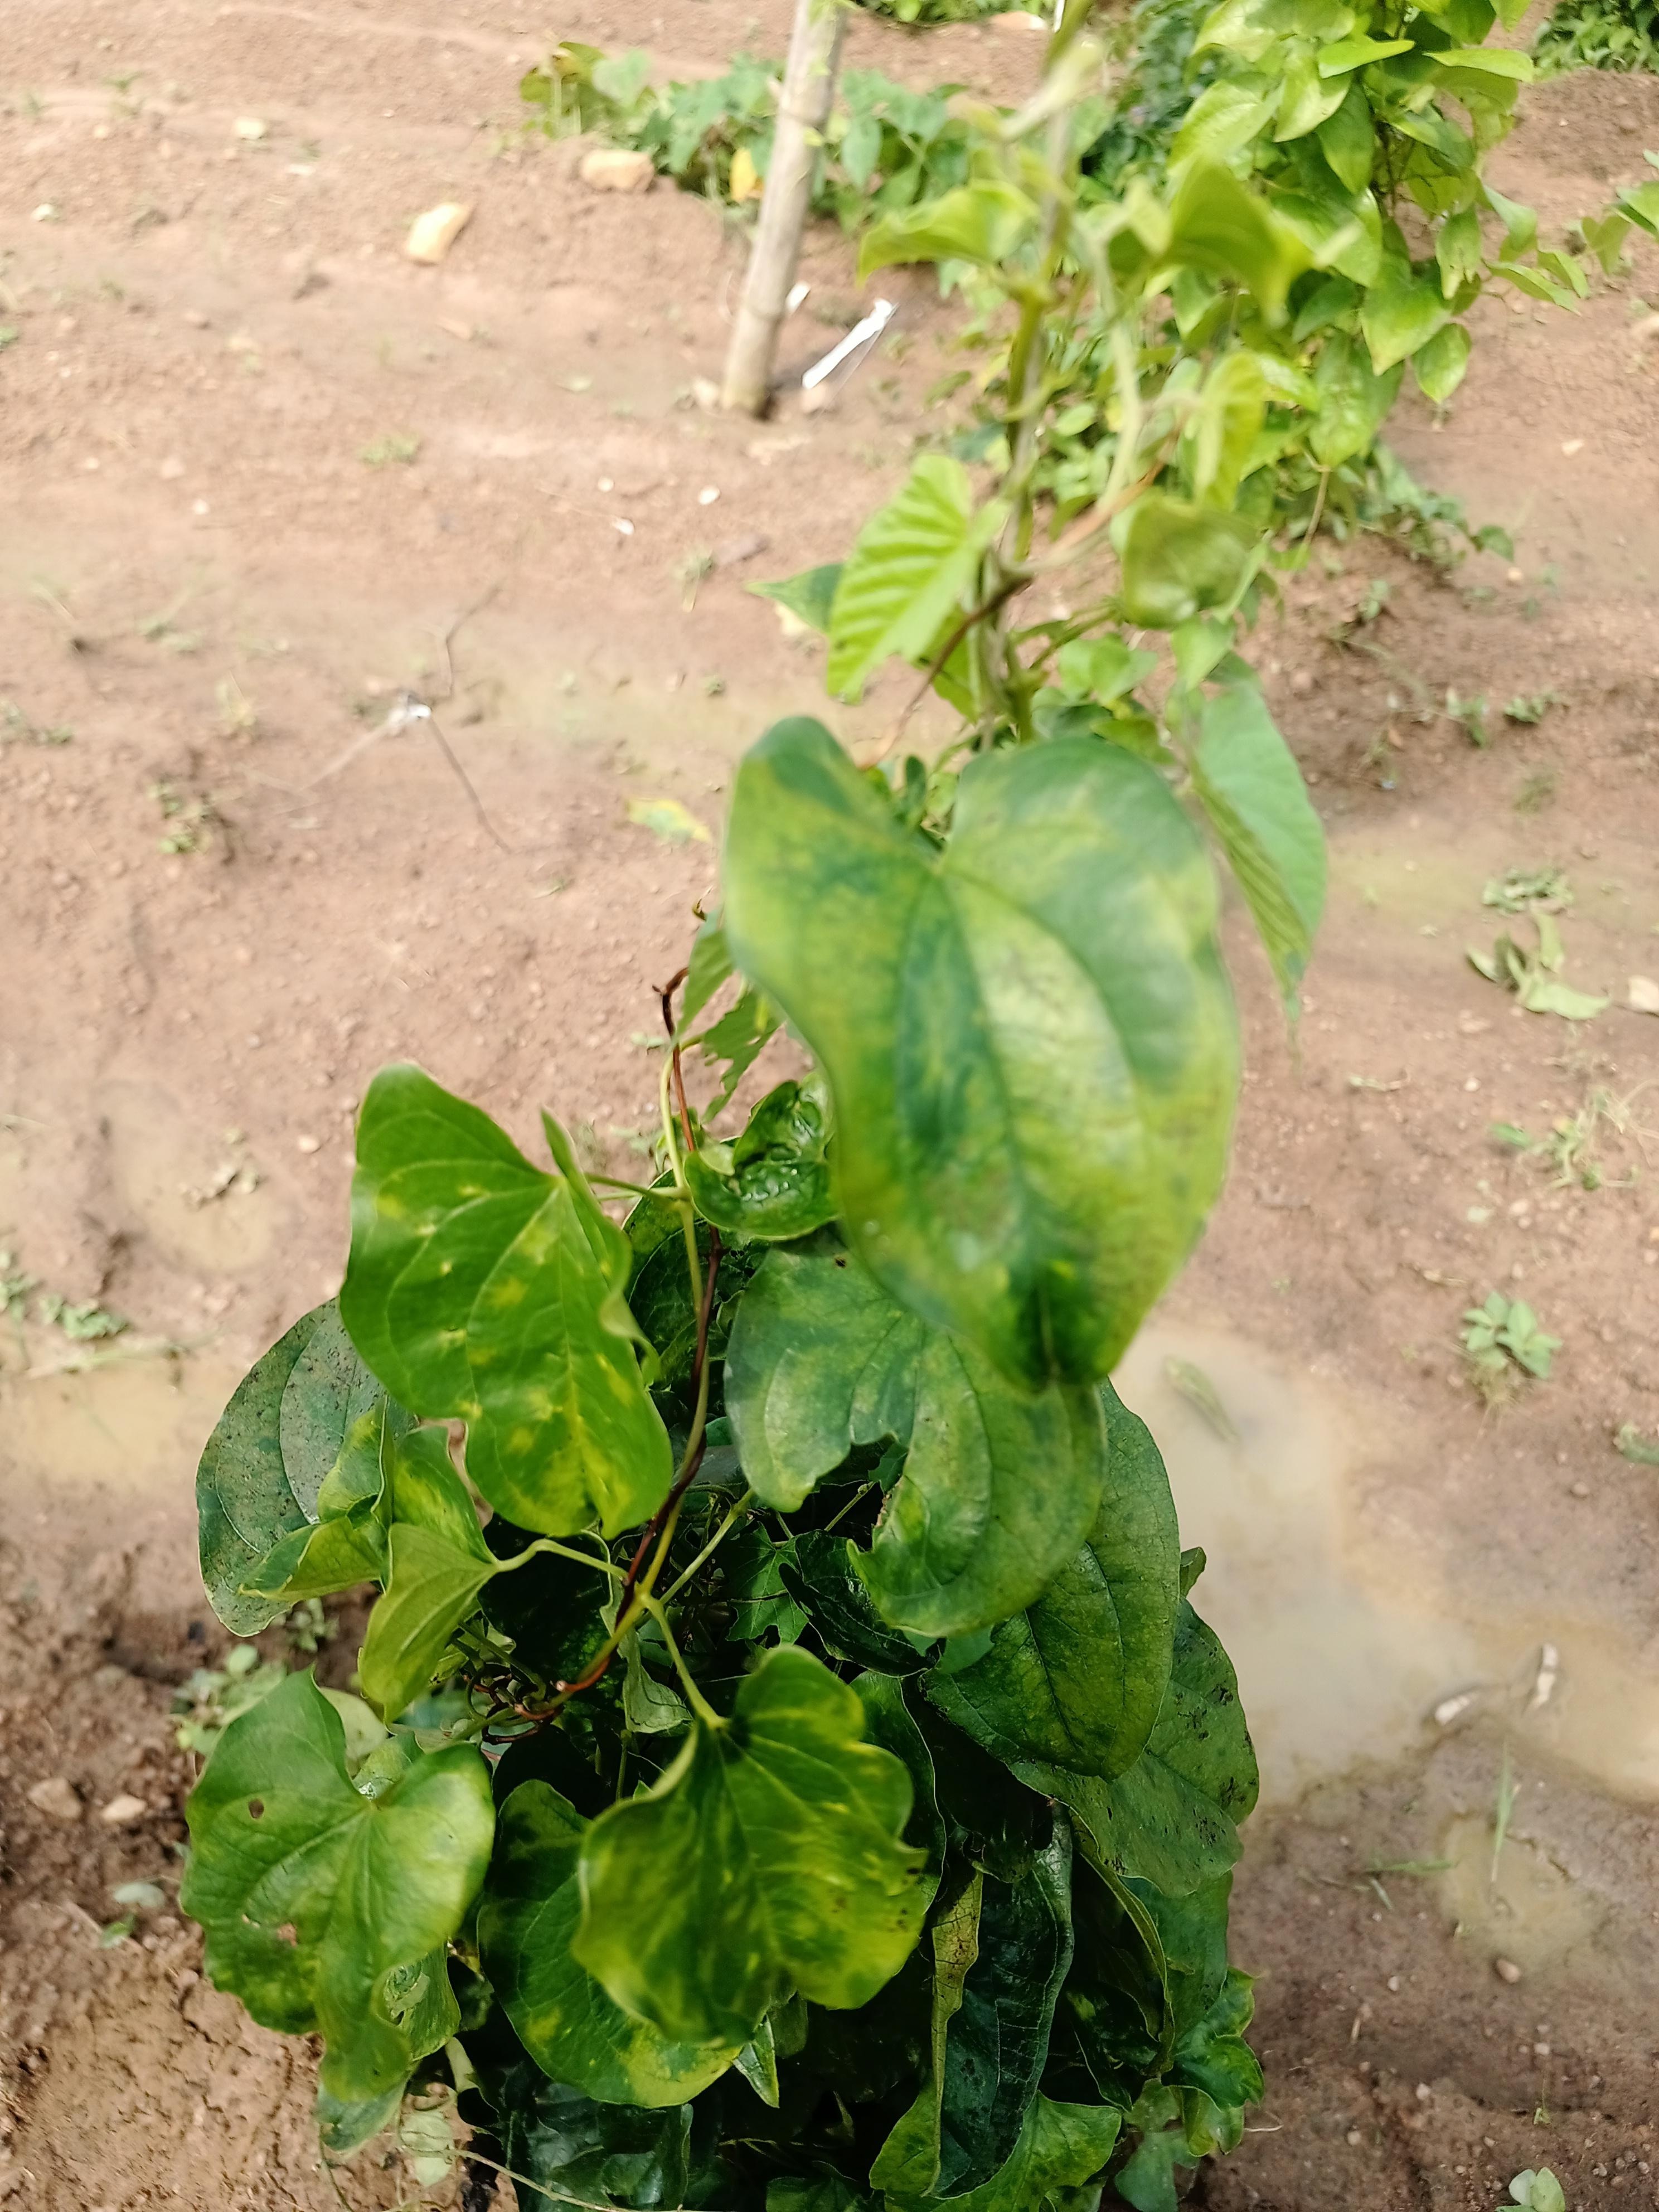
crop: yam
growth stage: vegetative
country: Nigeria
